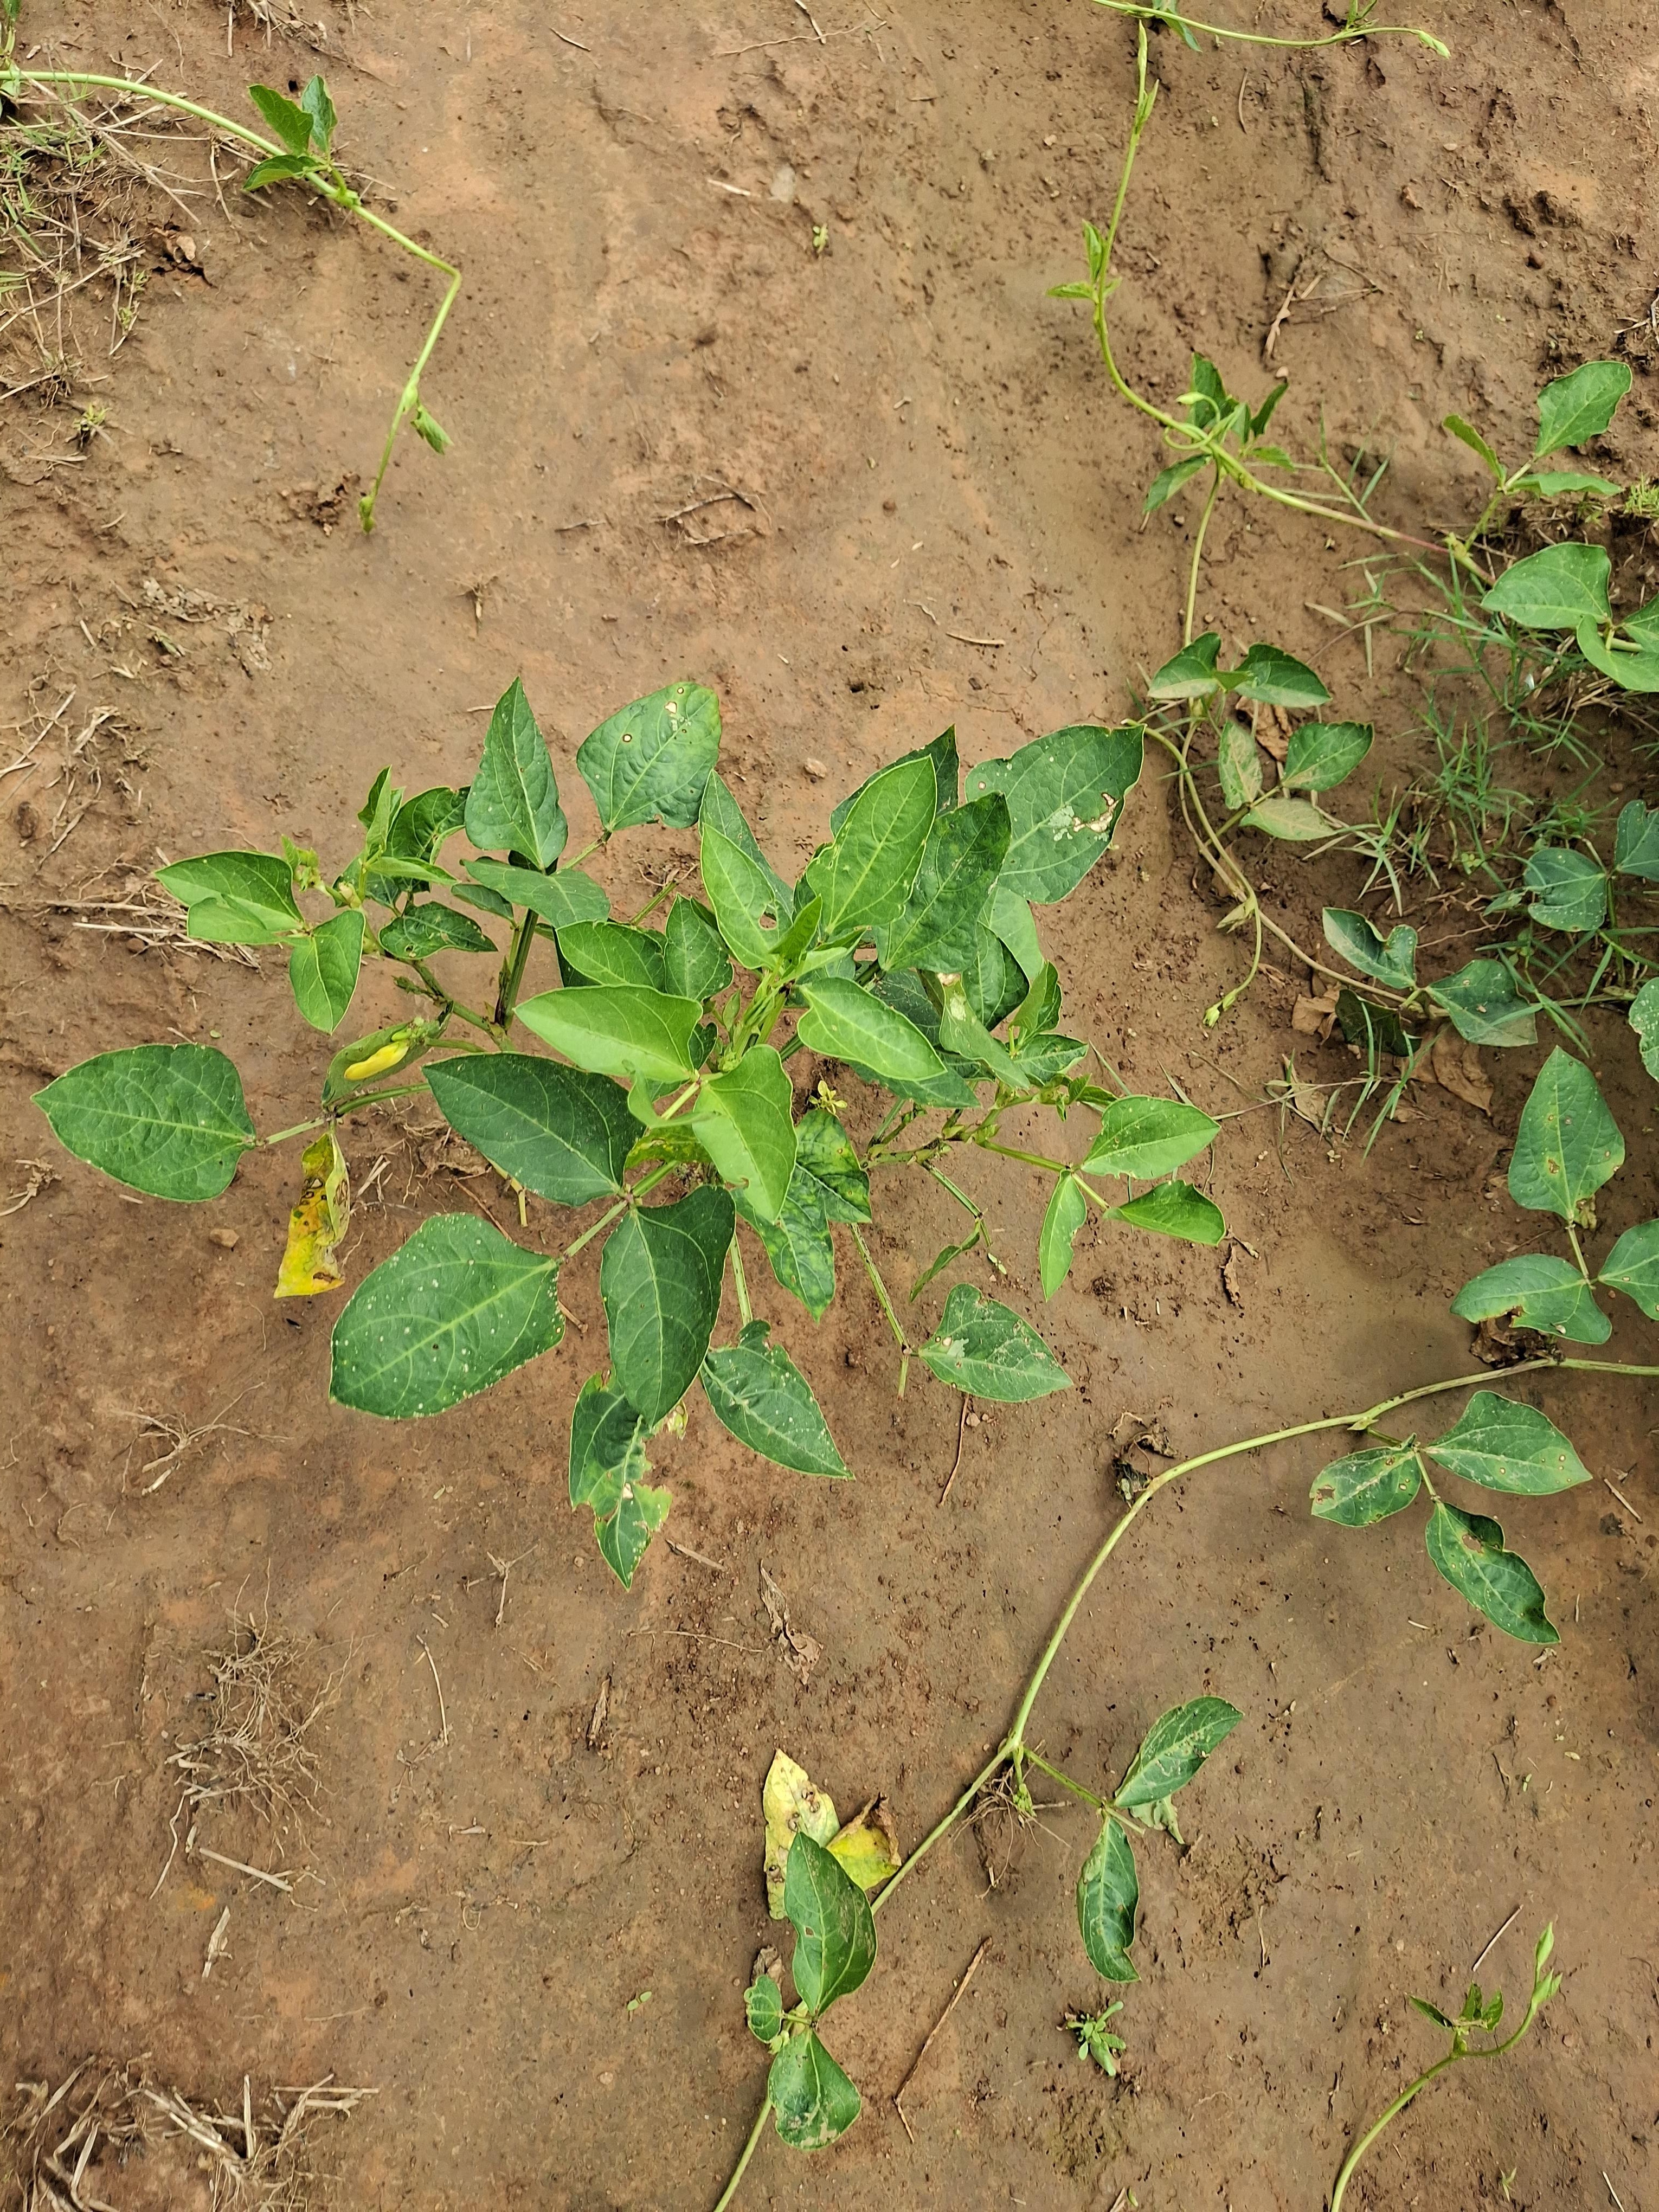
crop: cowpea
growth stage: flowering
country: Nigeria
